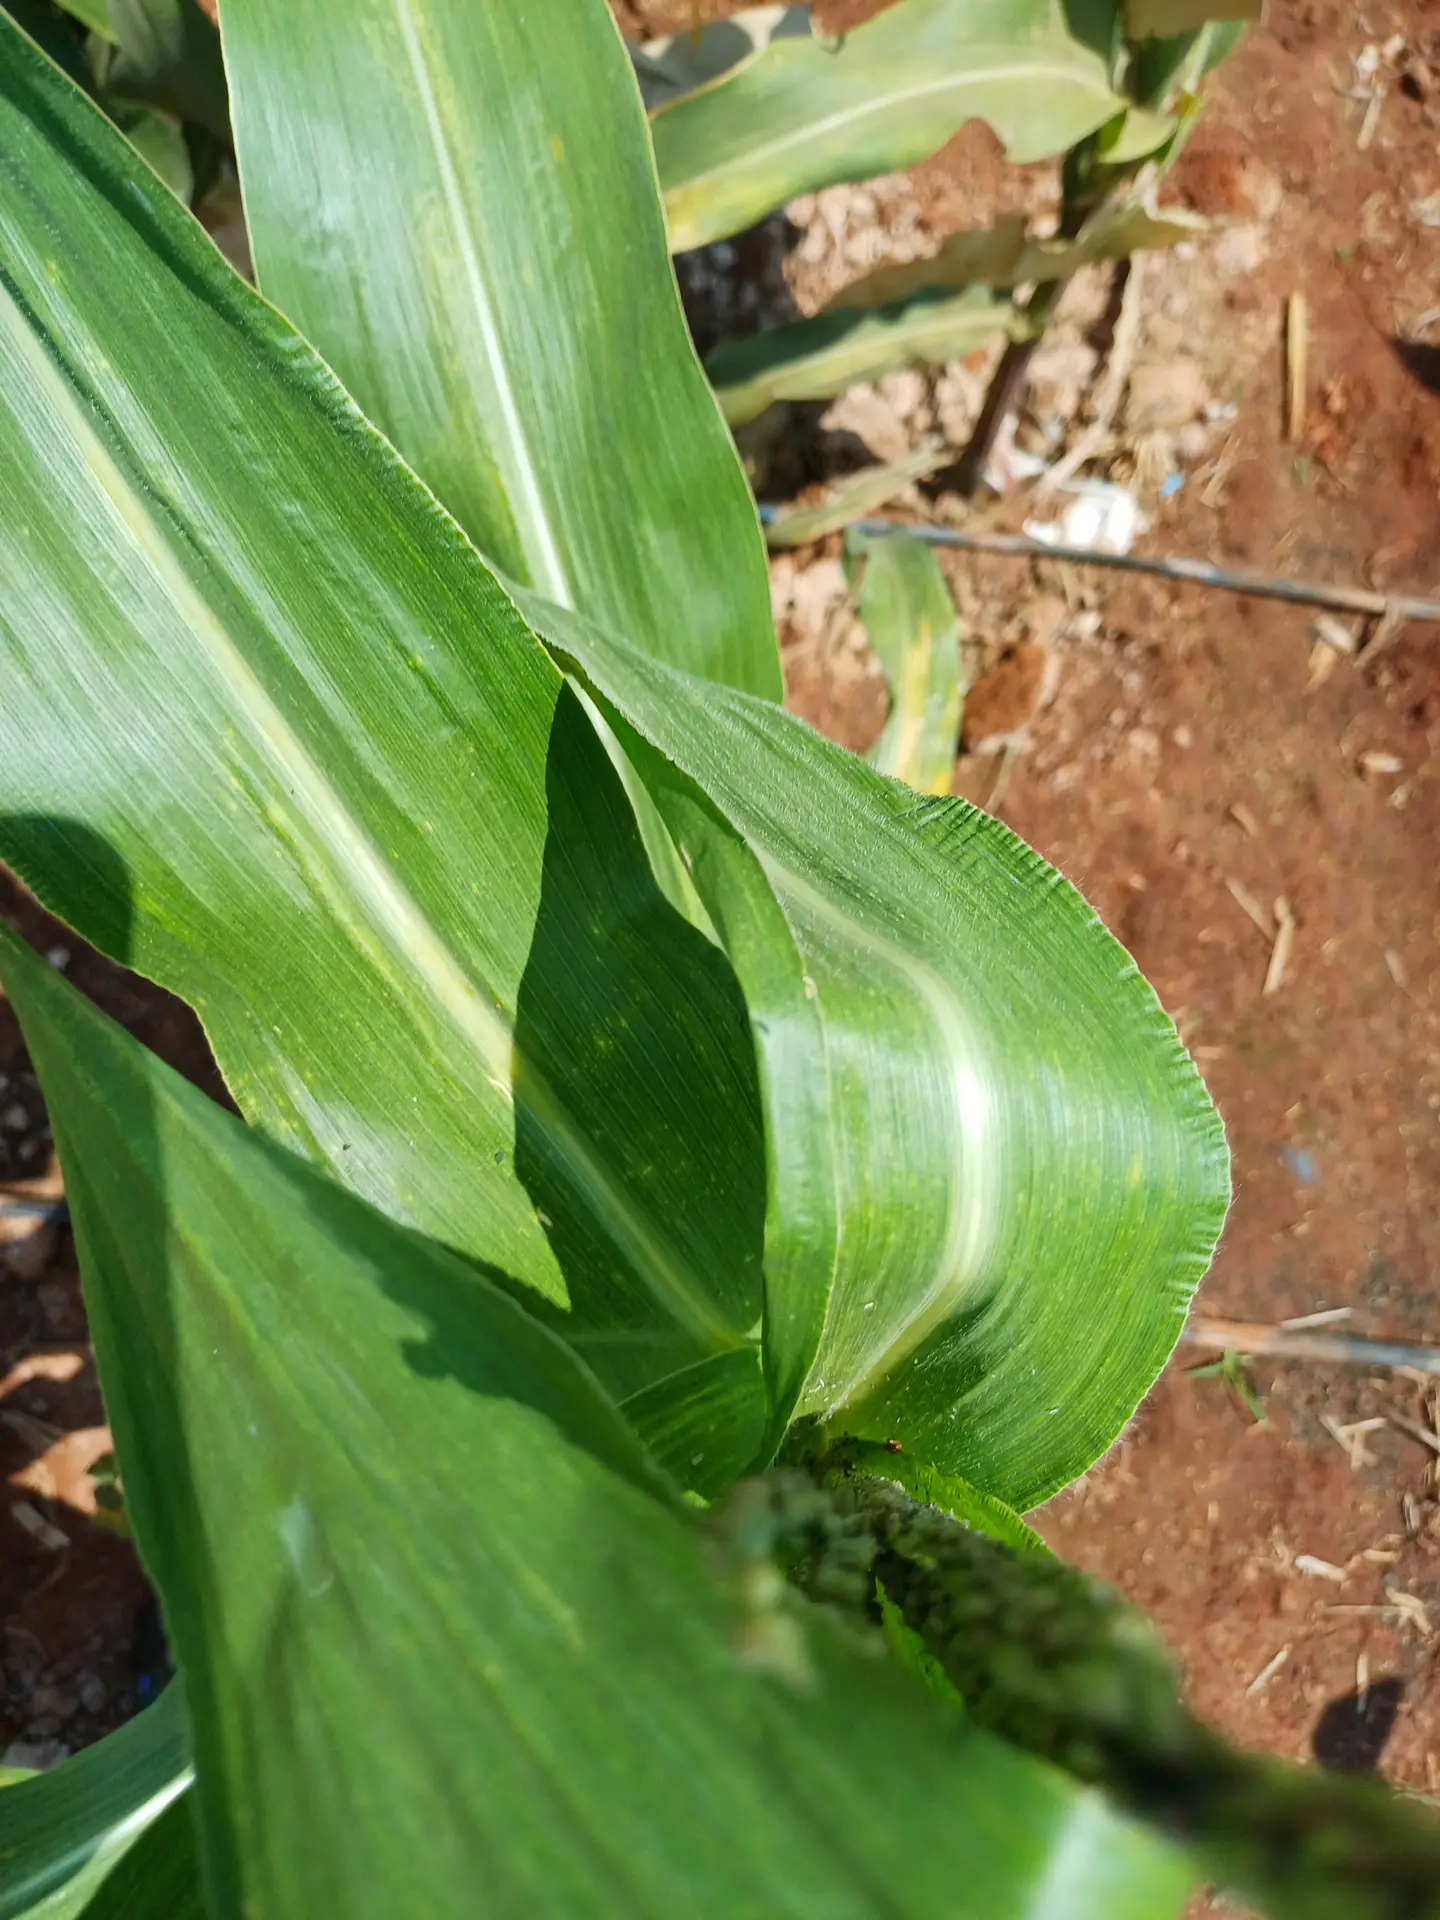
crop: maize
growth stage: flowering
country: Kenya
